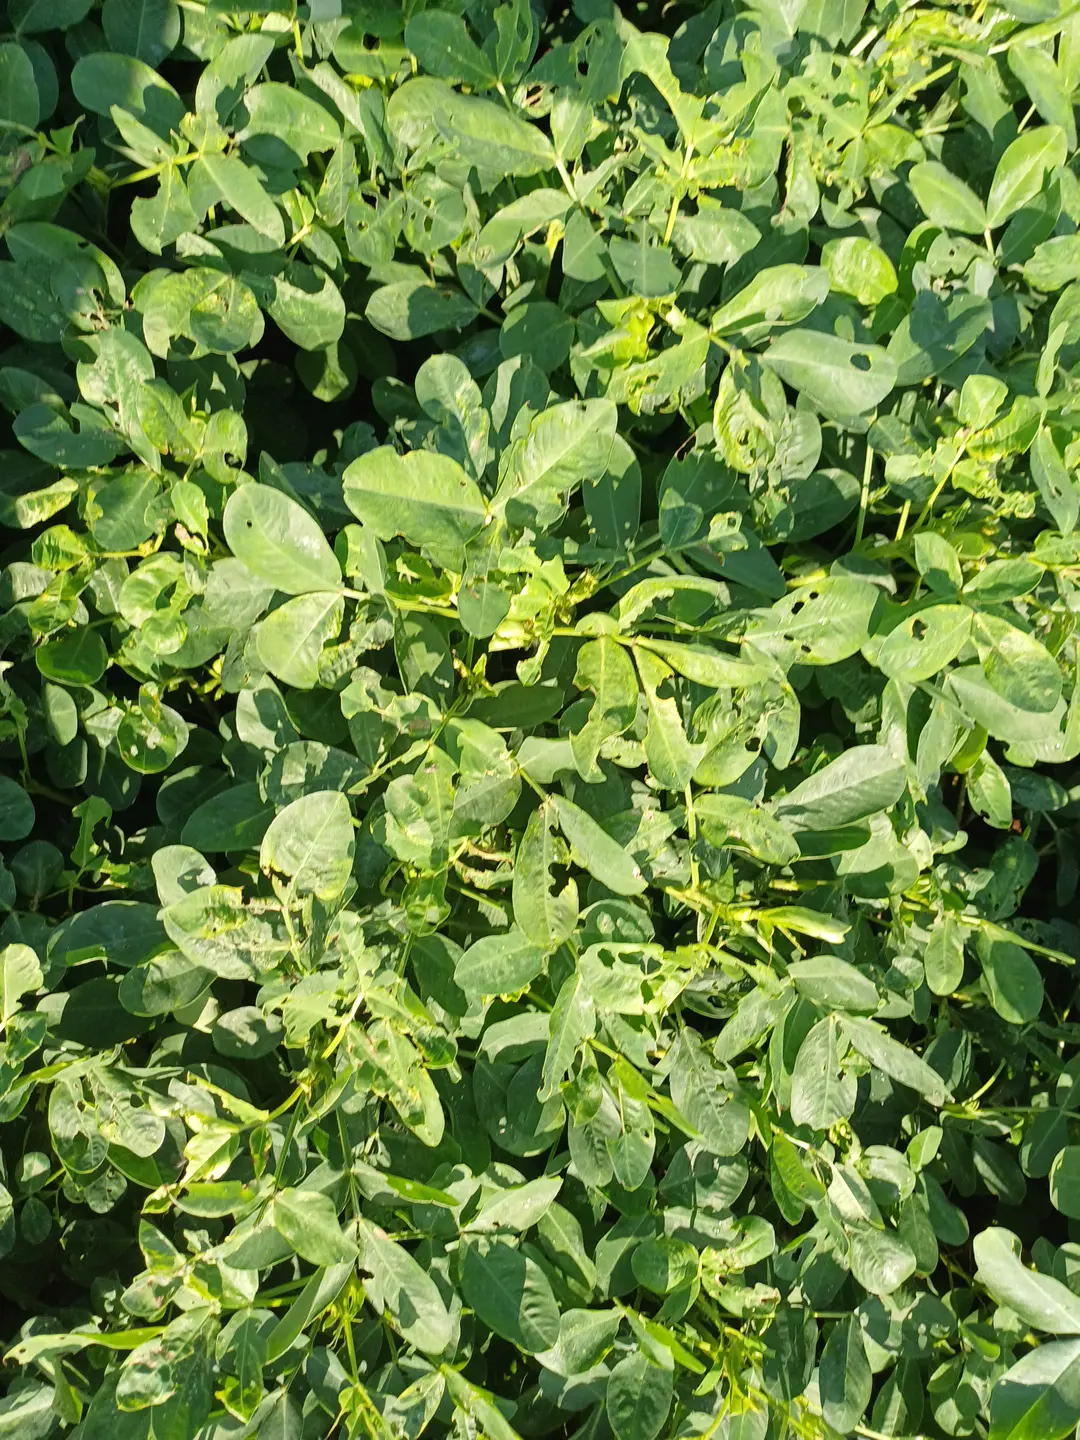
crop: groundnut
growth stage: pegging
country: Kenya
